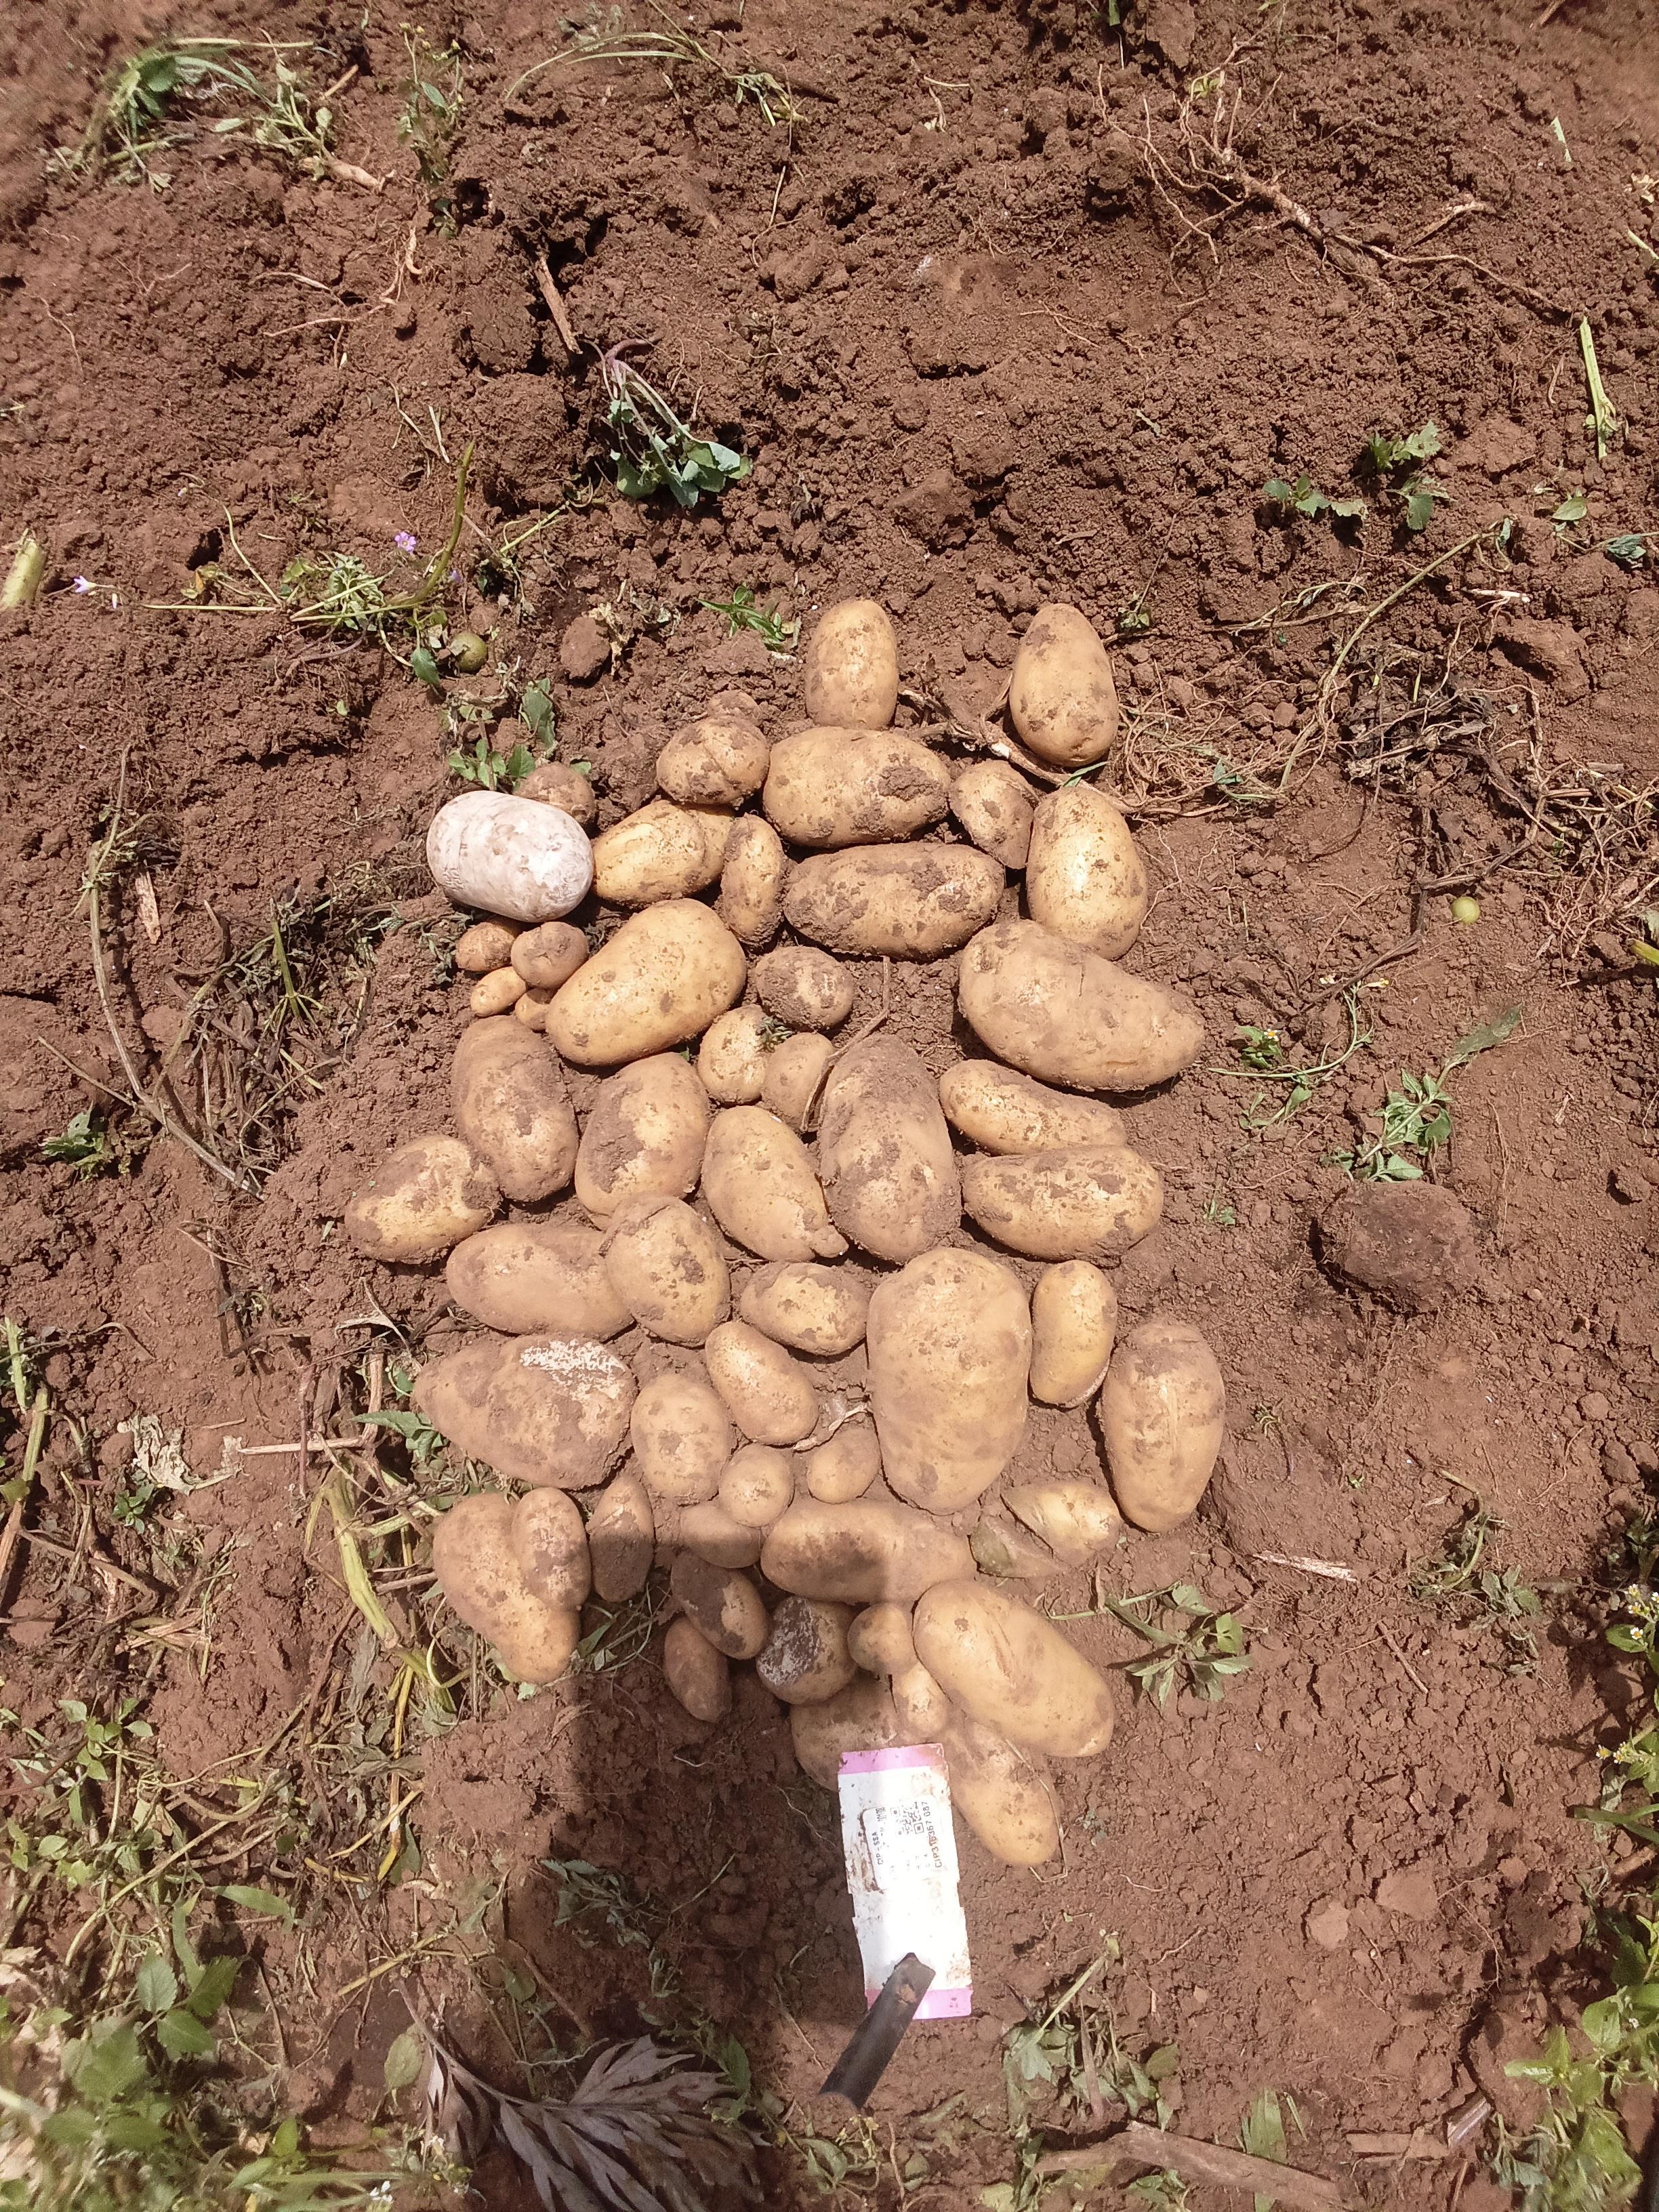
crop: potato
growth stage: harvest
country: Kenya
